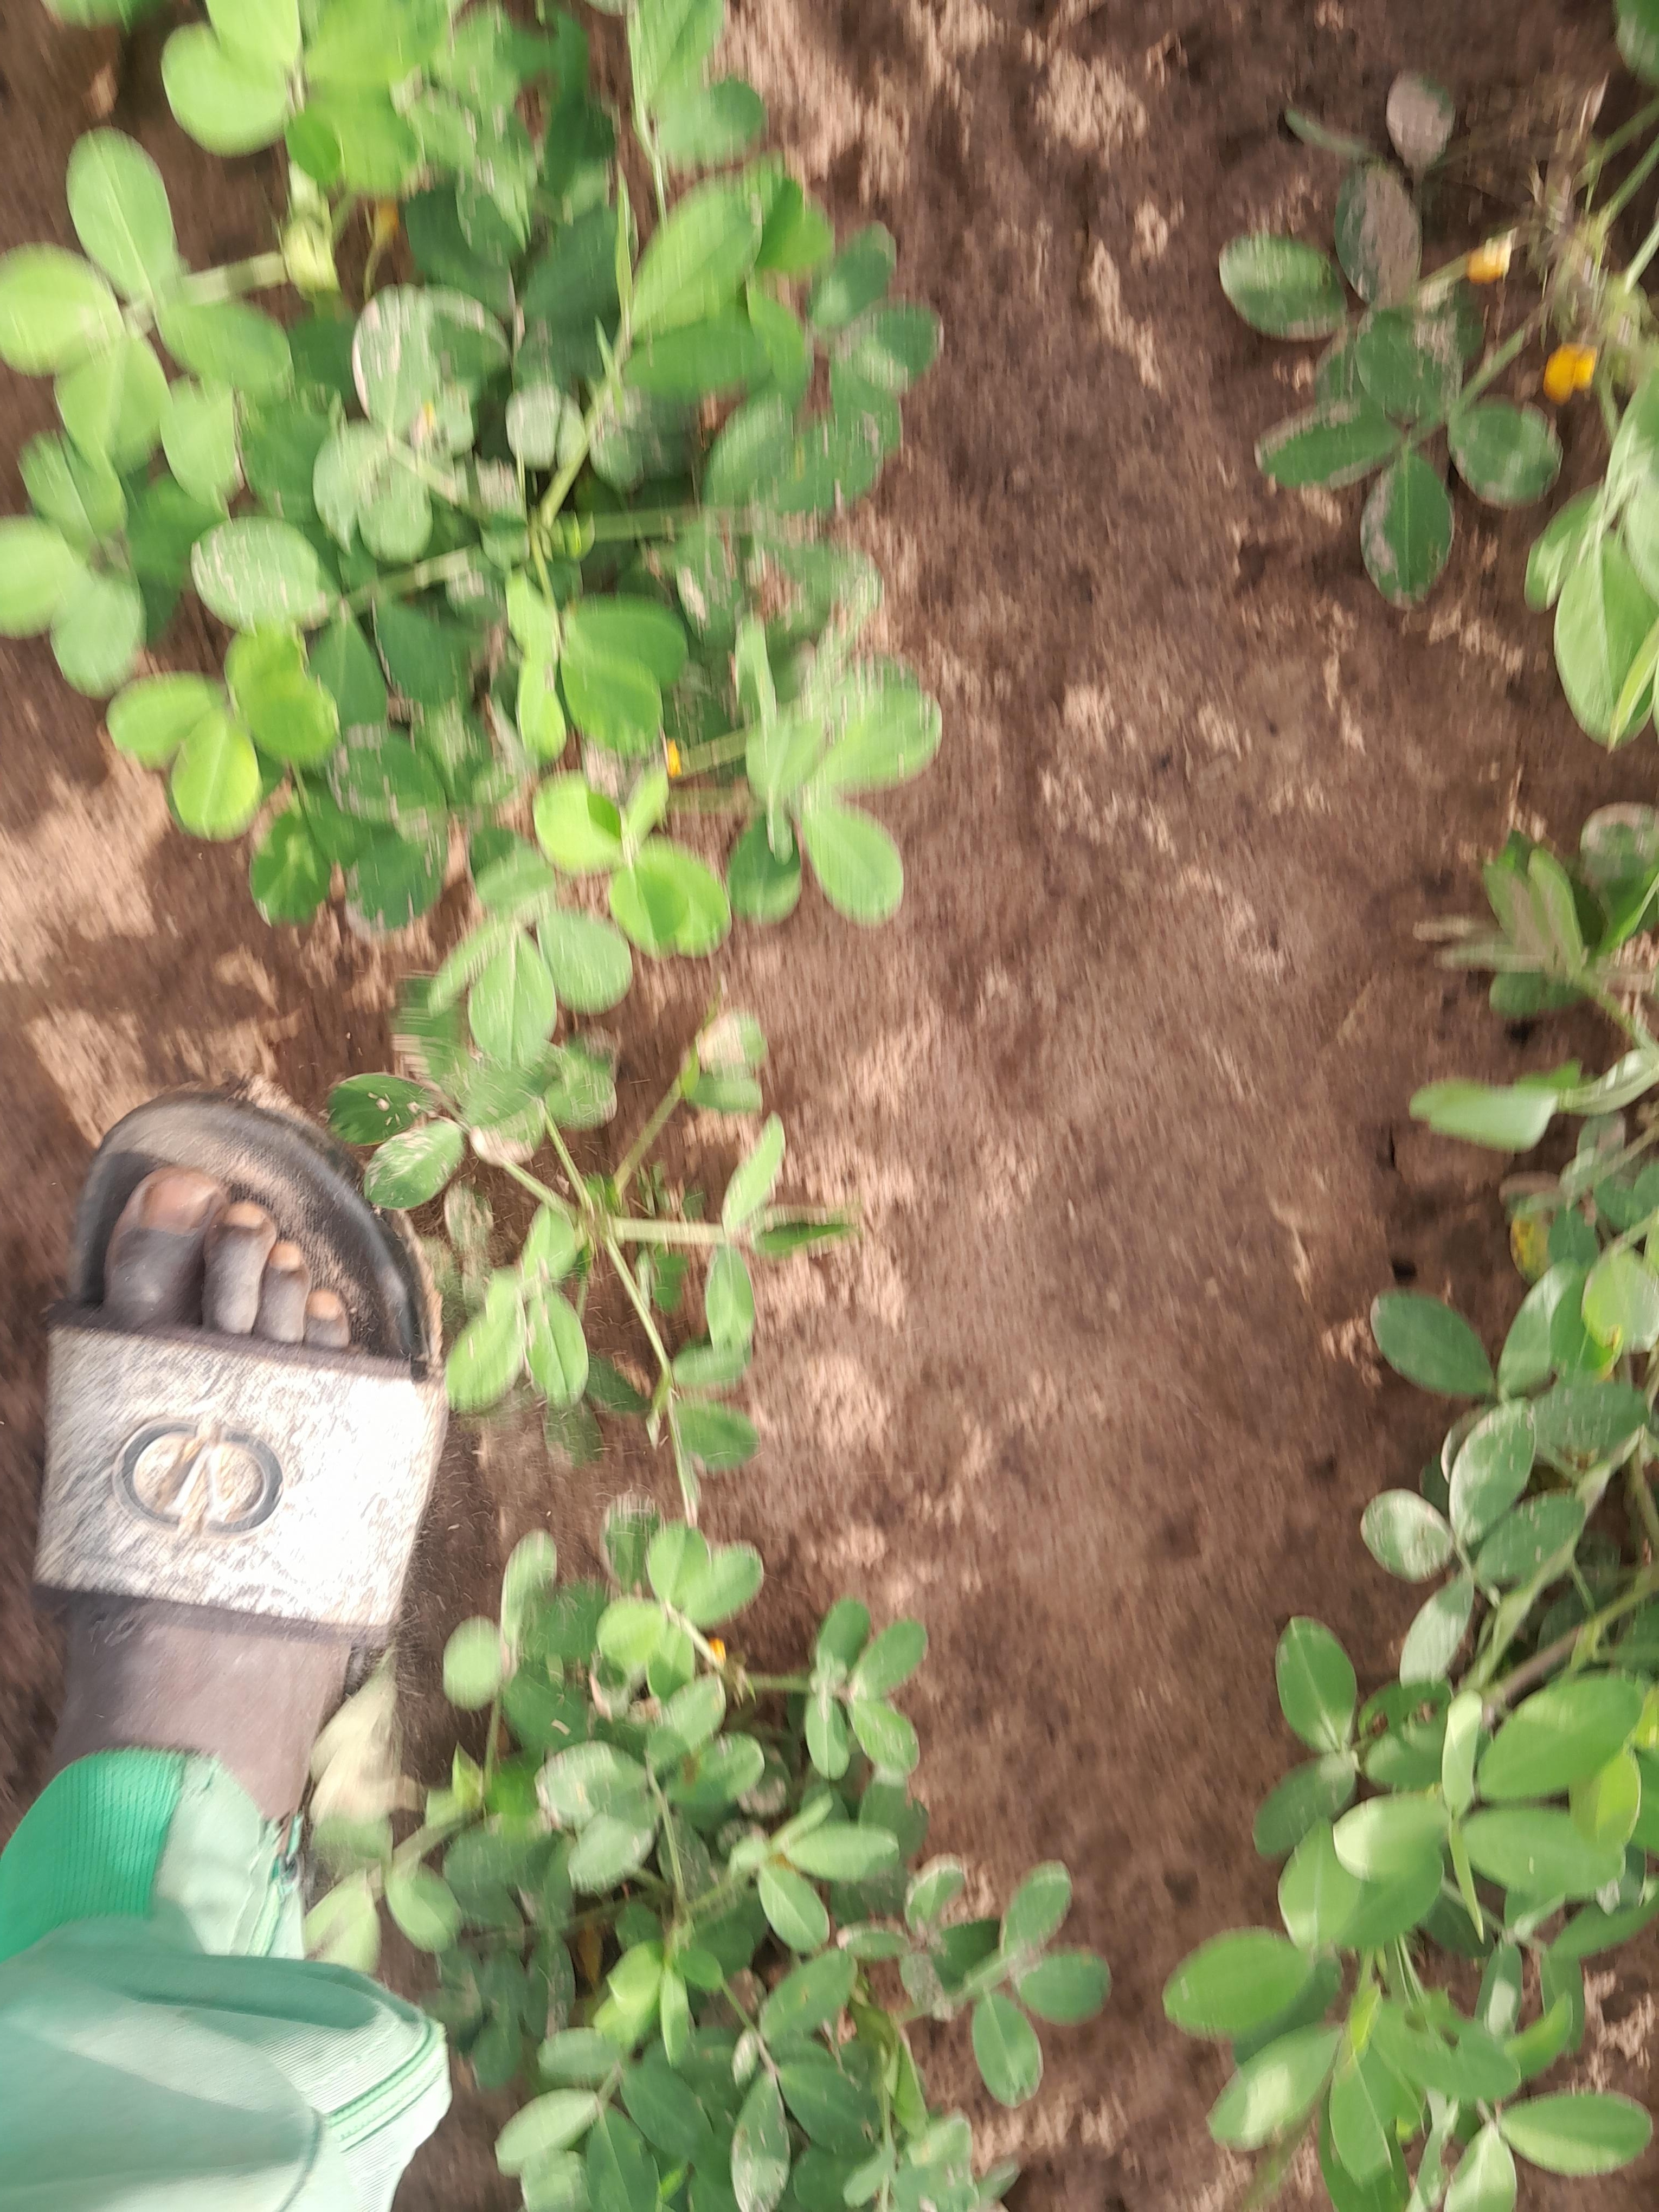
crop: groundnut
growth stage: flowering
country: Senegal
